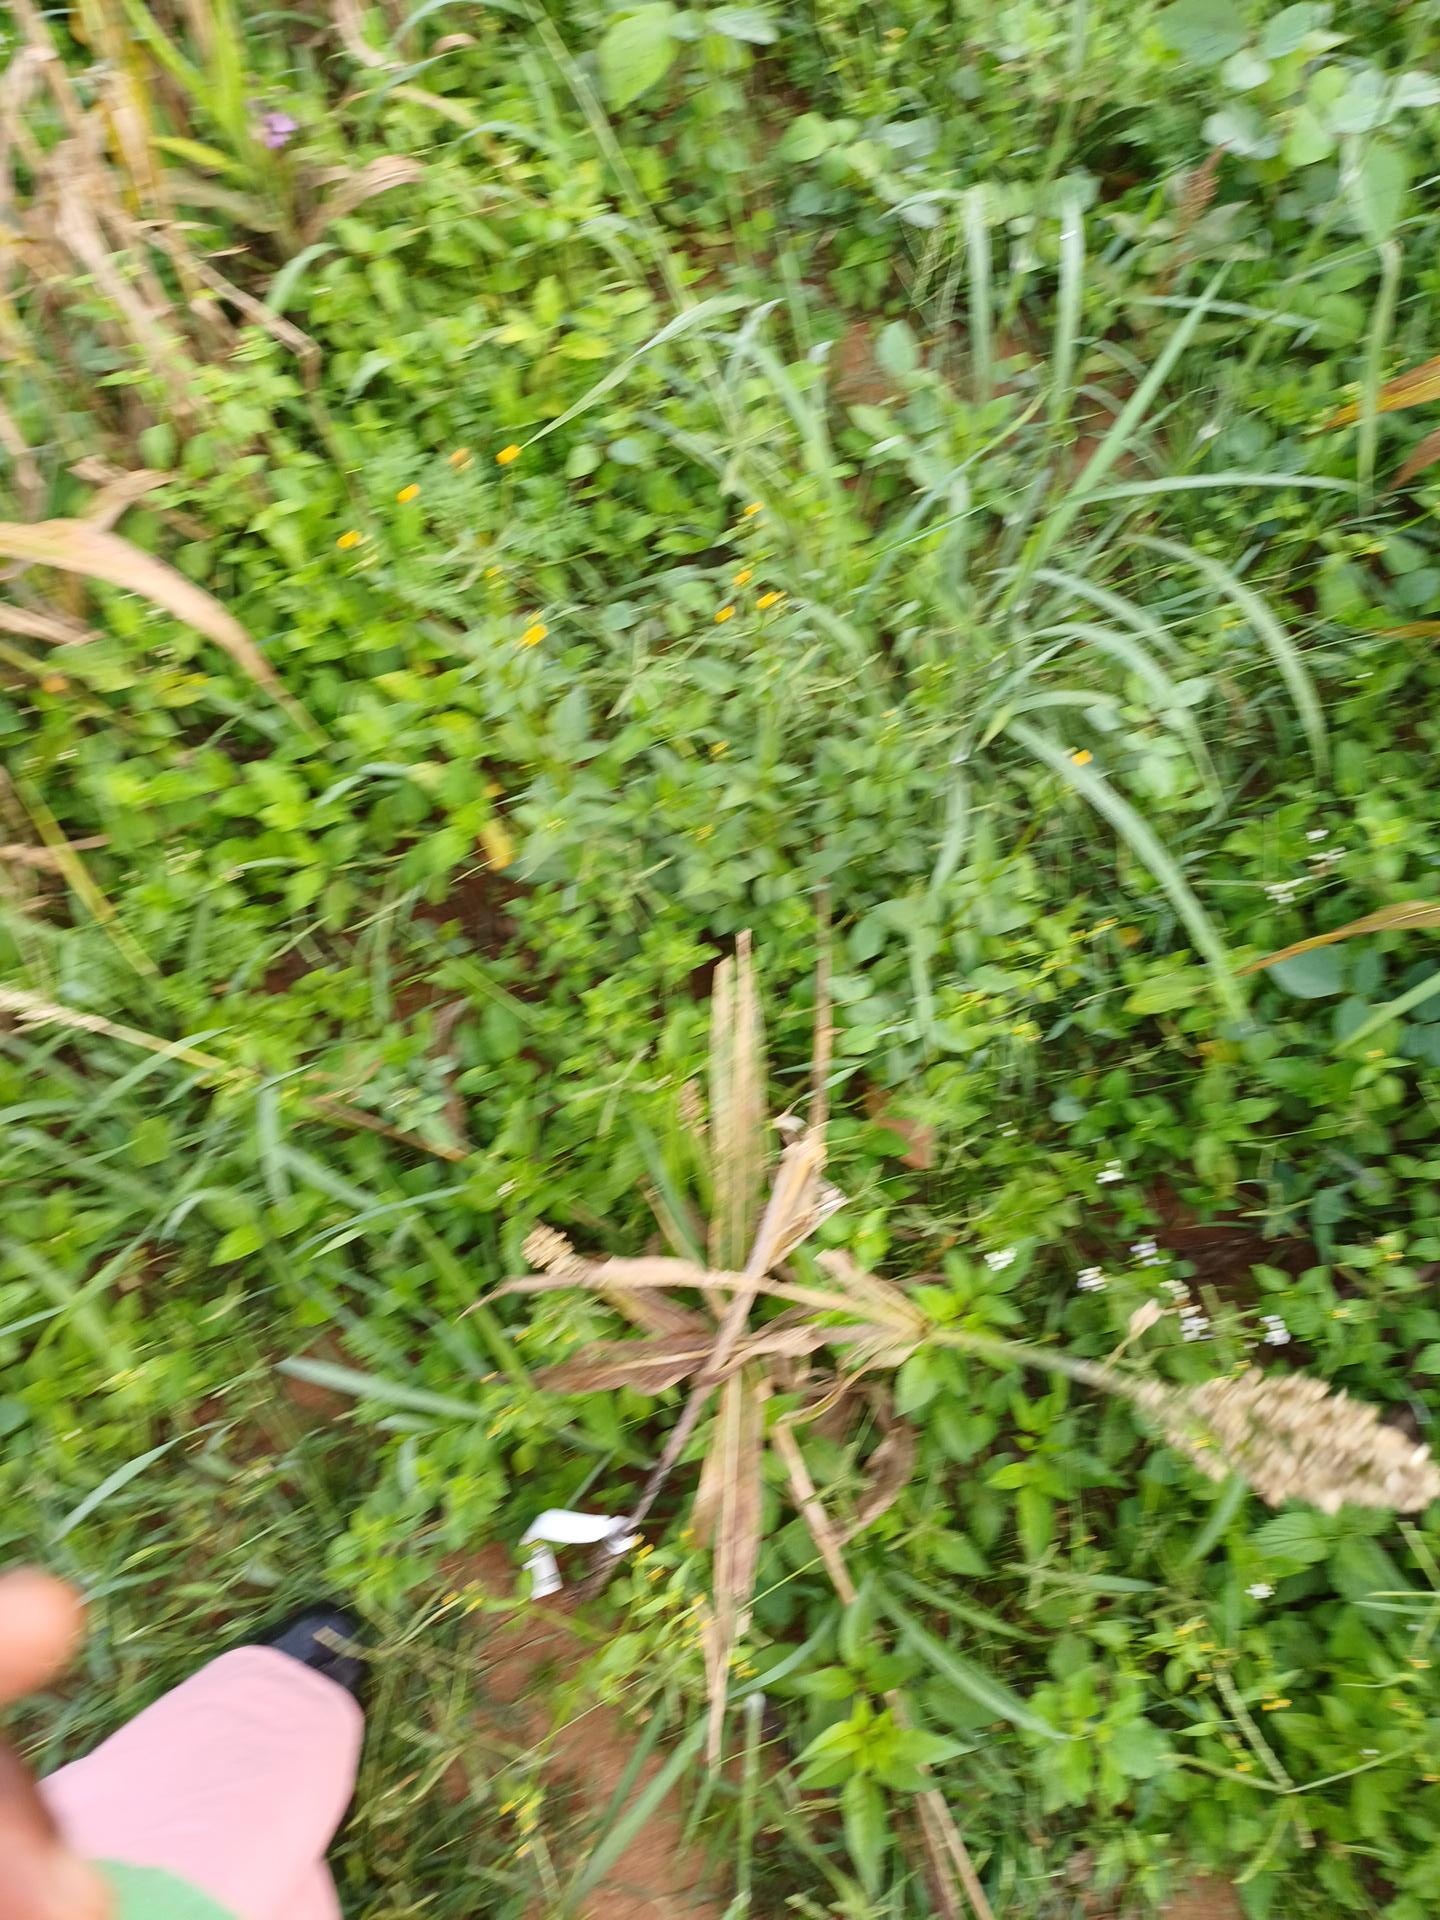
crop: sorghum
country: Kenya
